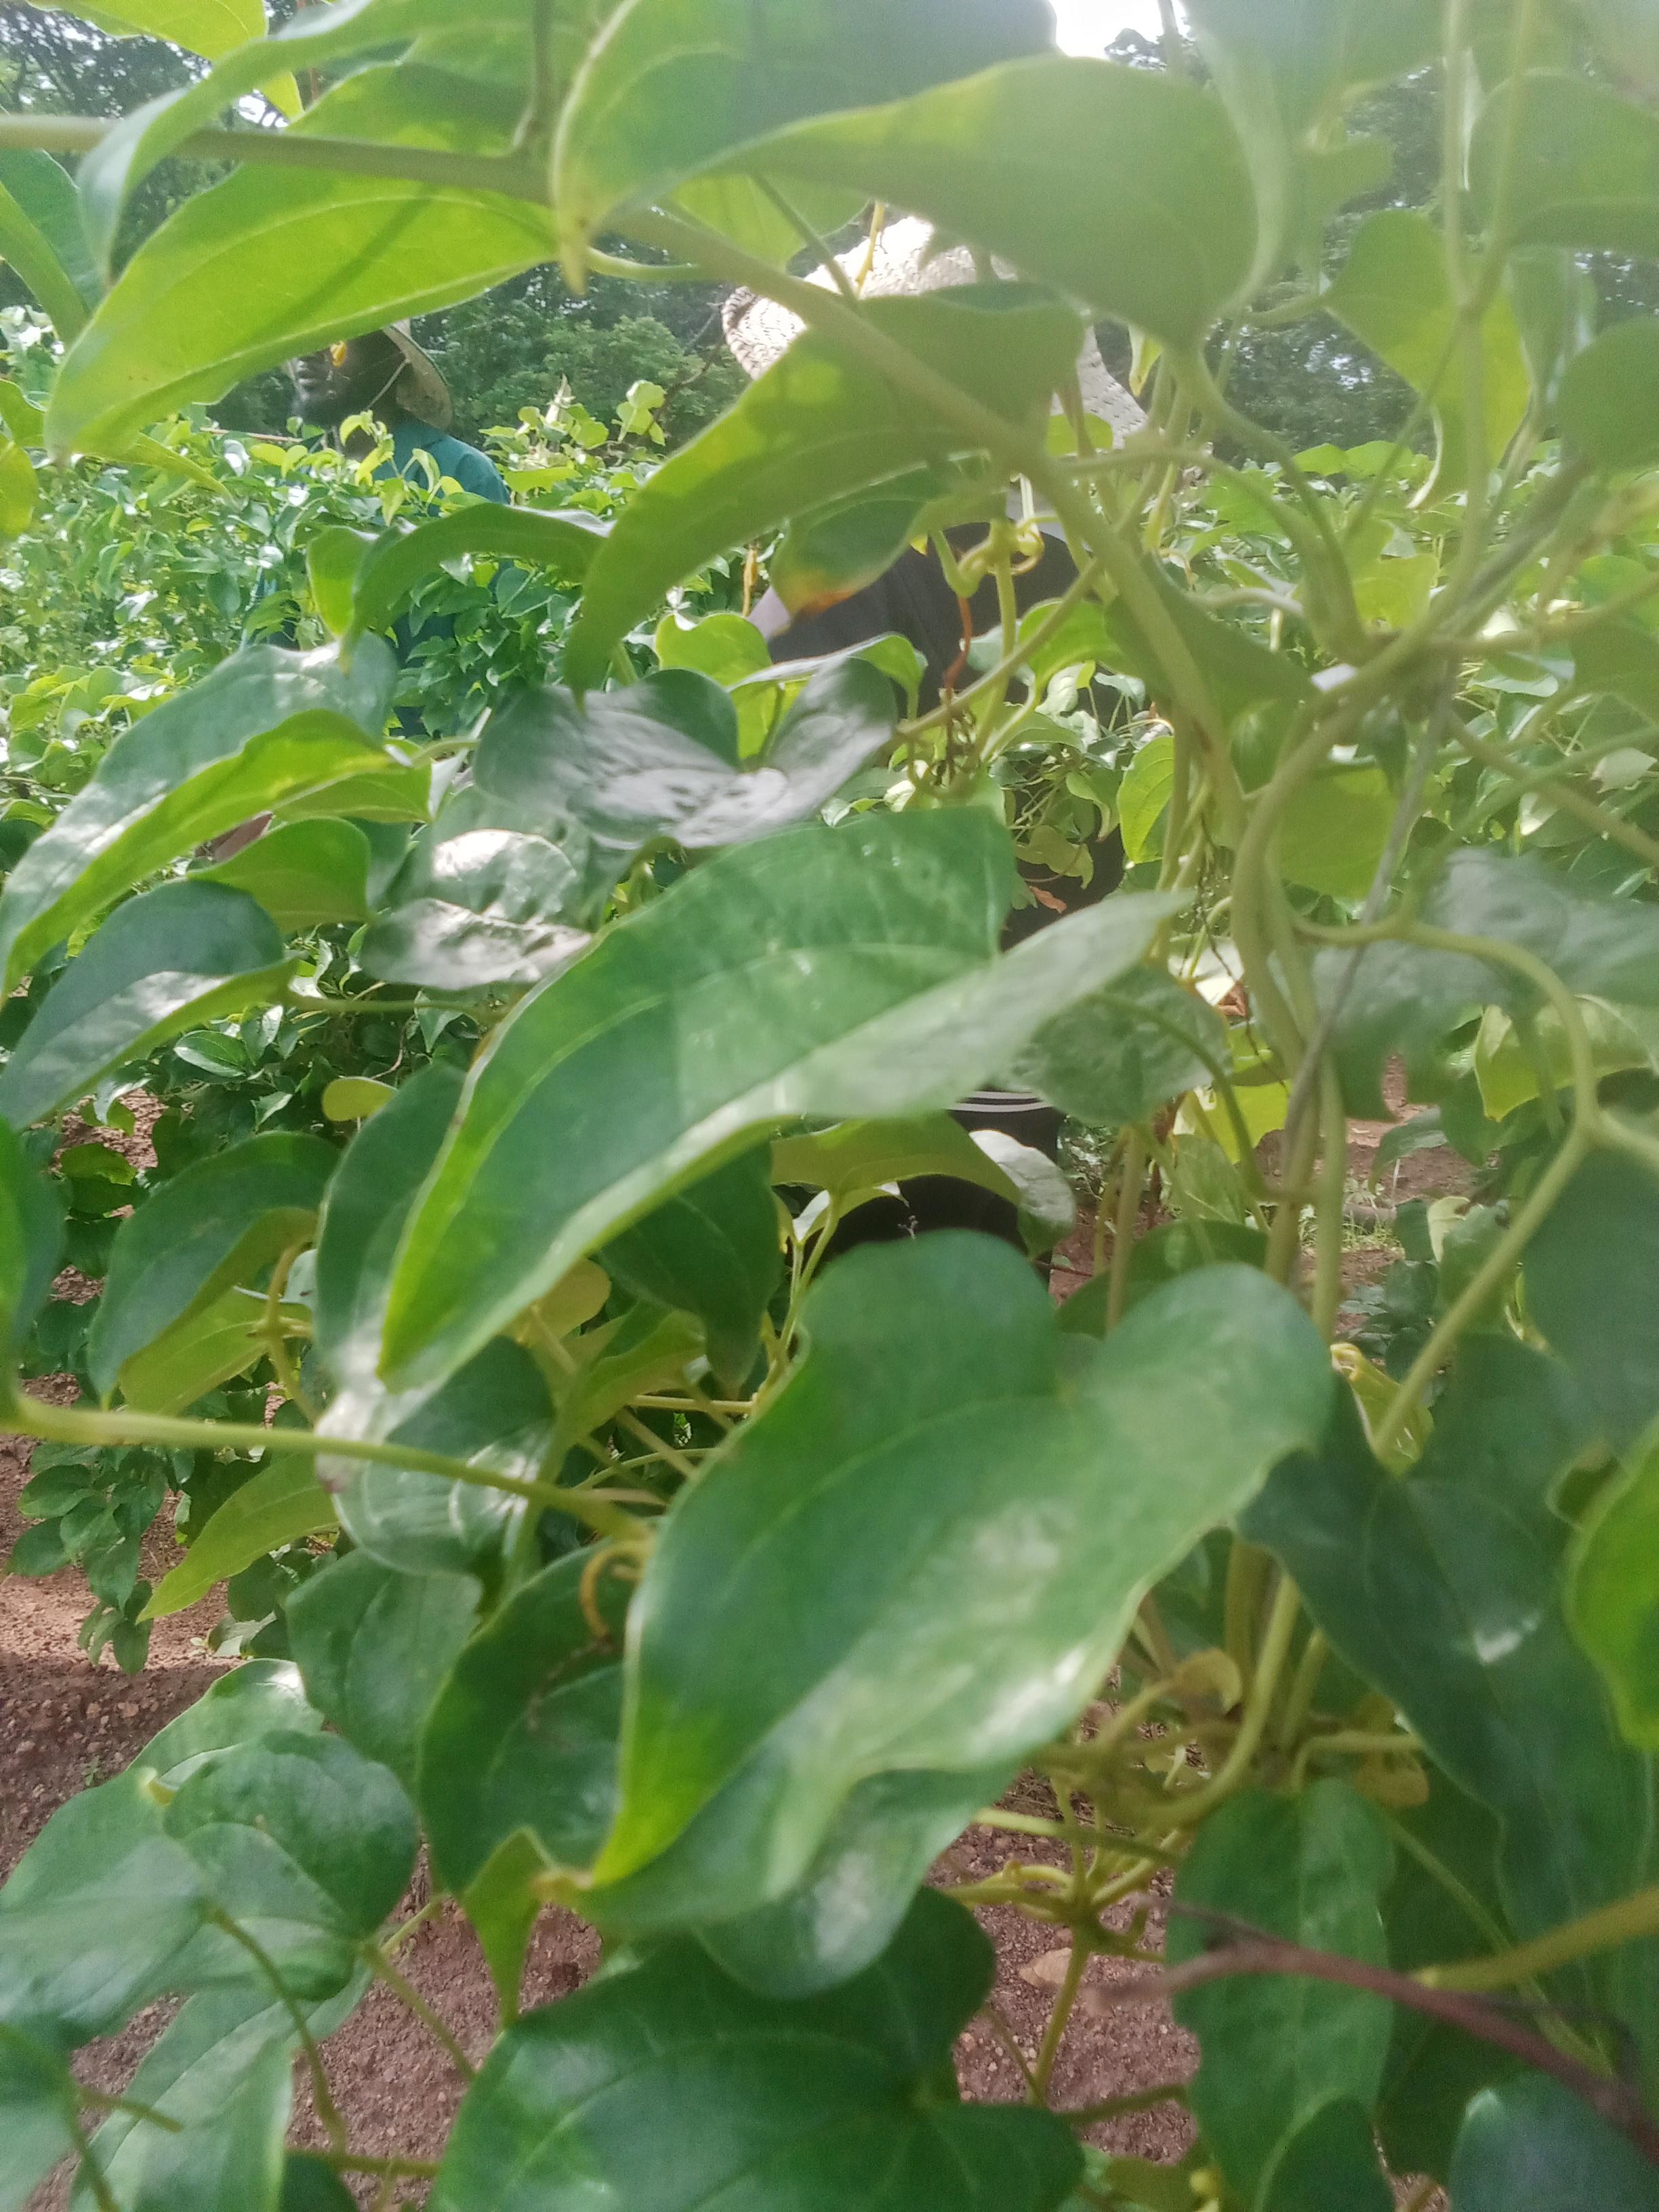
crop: yam
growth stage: vegetative
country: Nigeria
